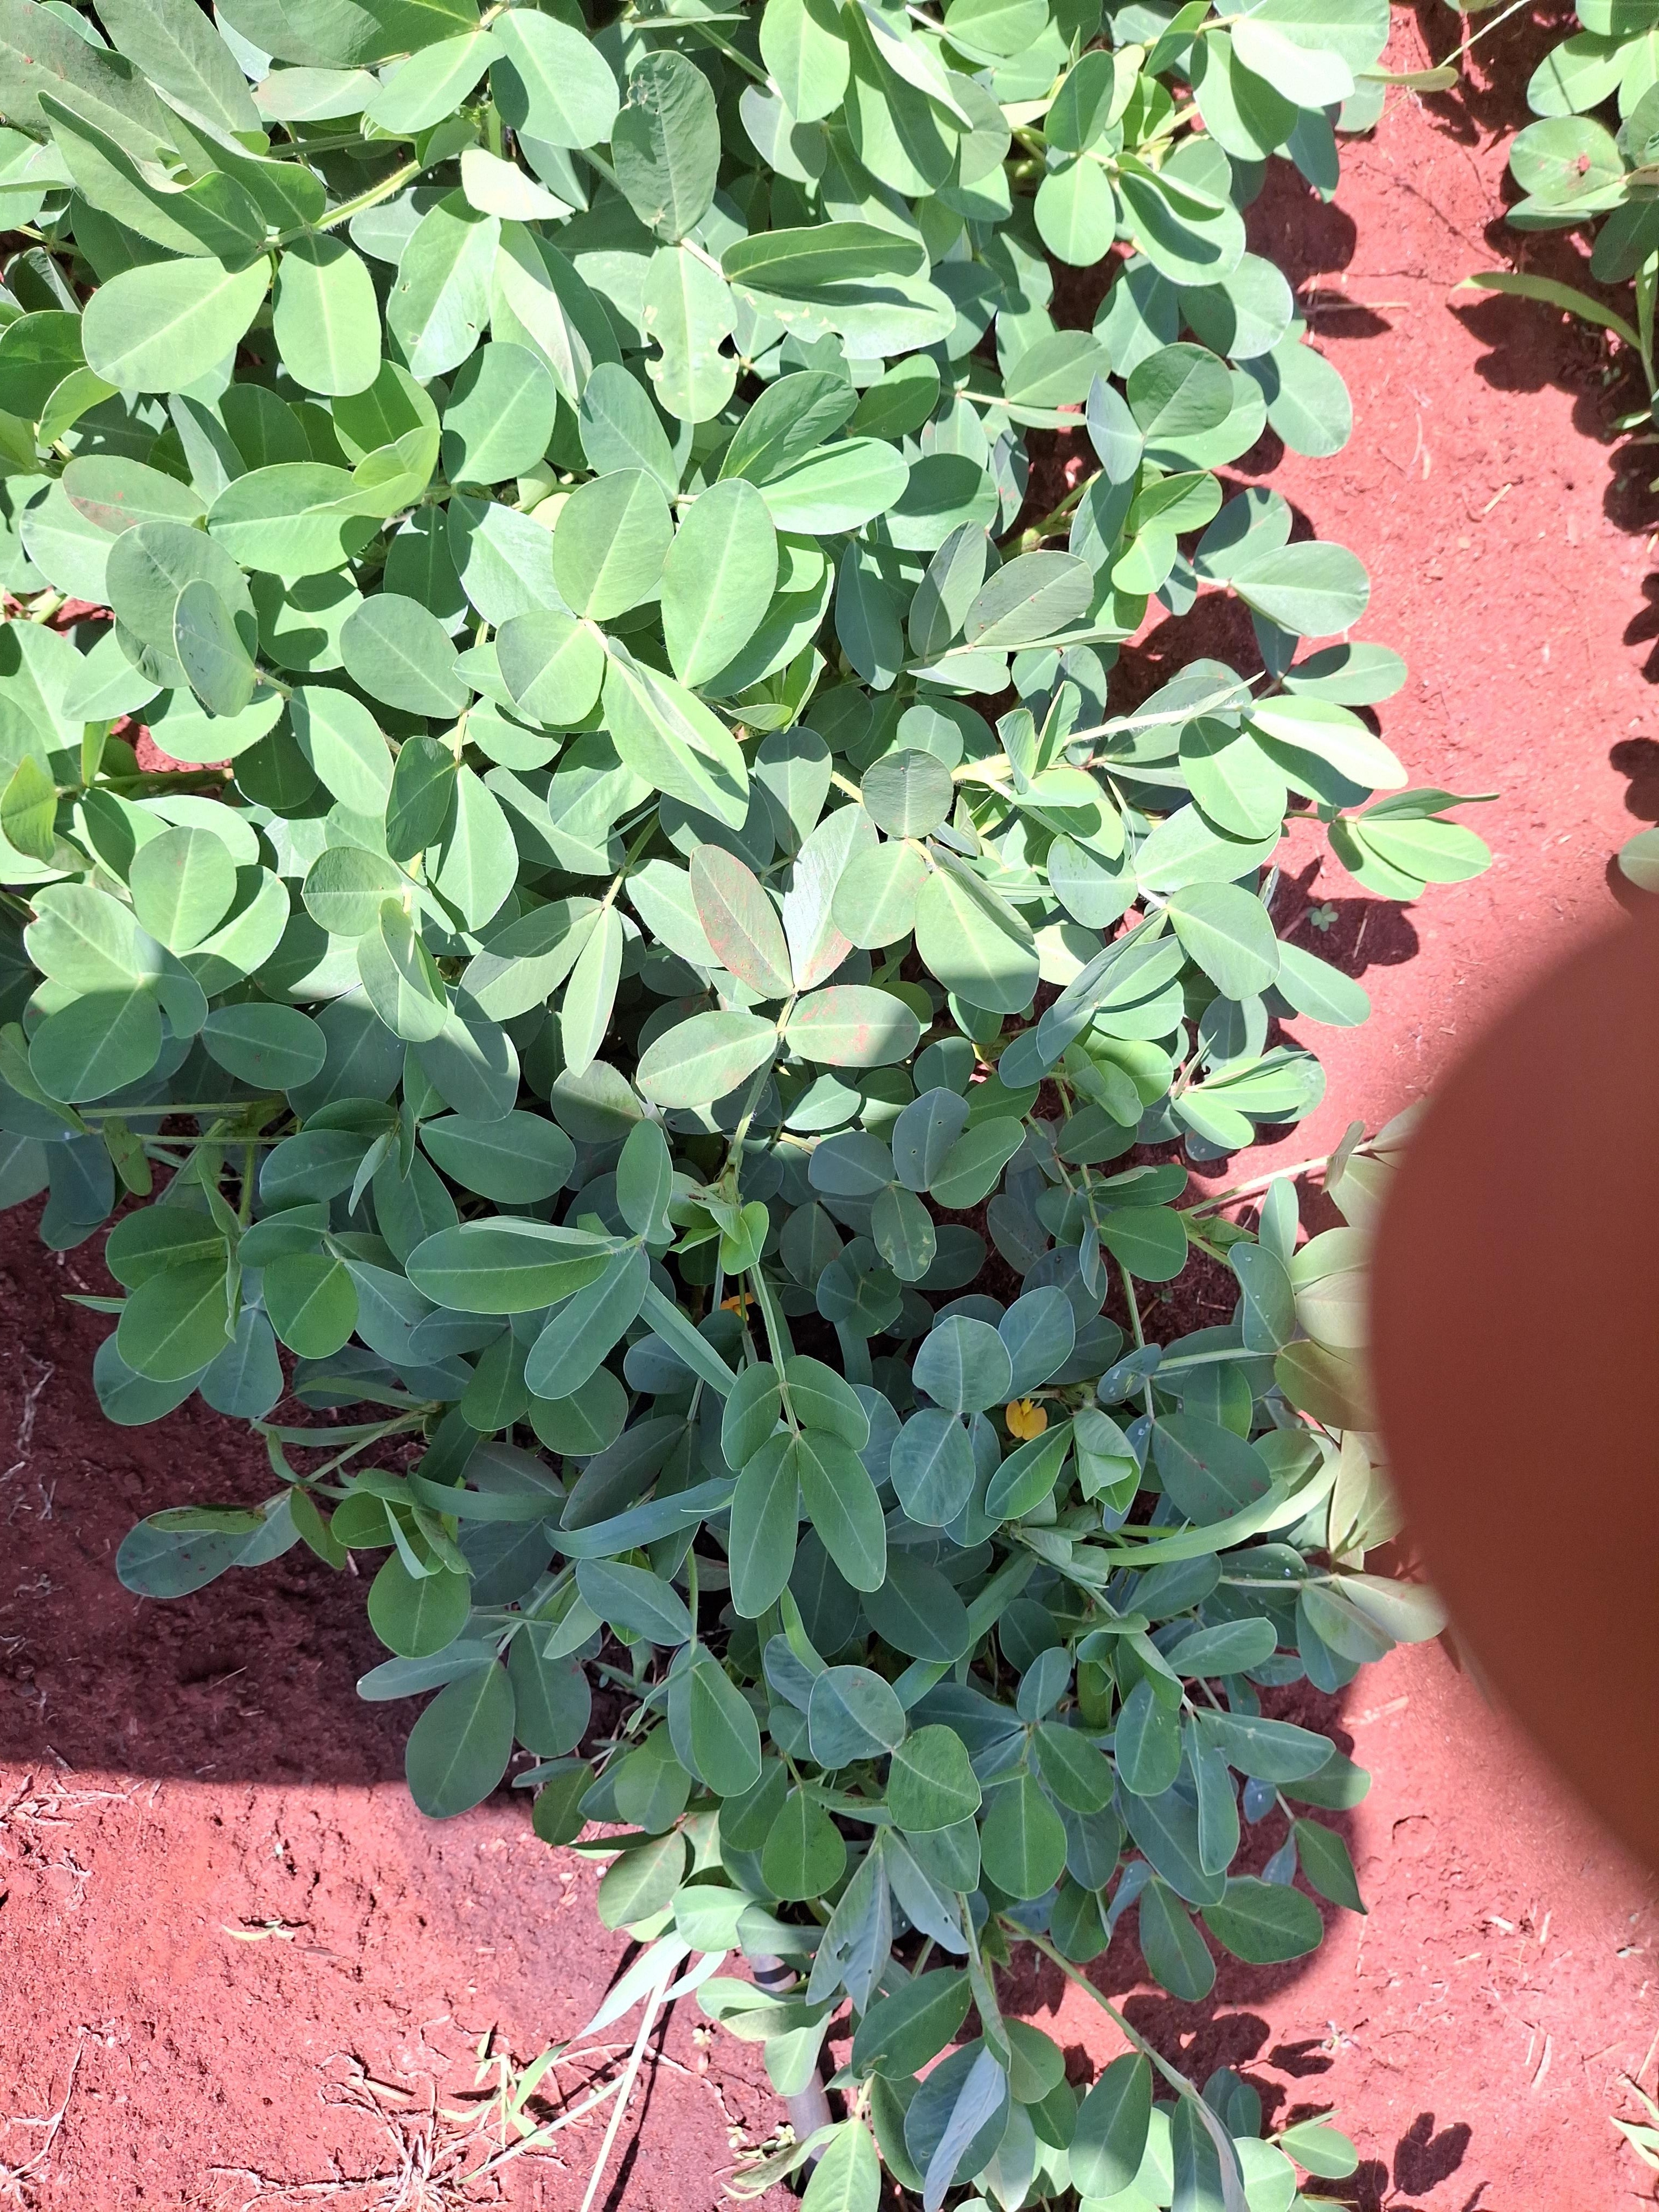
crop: groundnut
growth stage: flowering
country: Kenya
